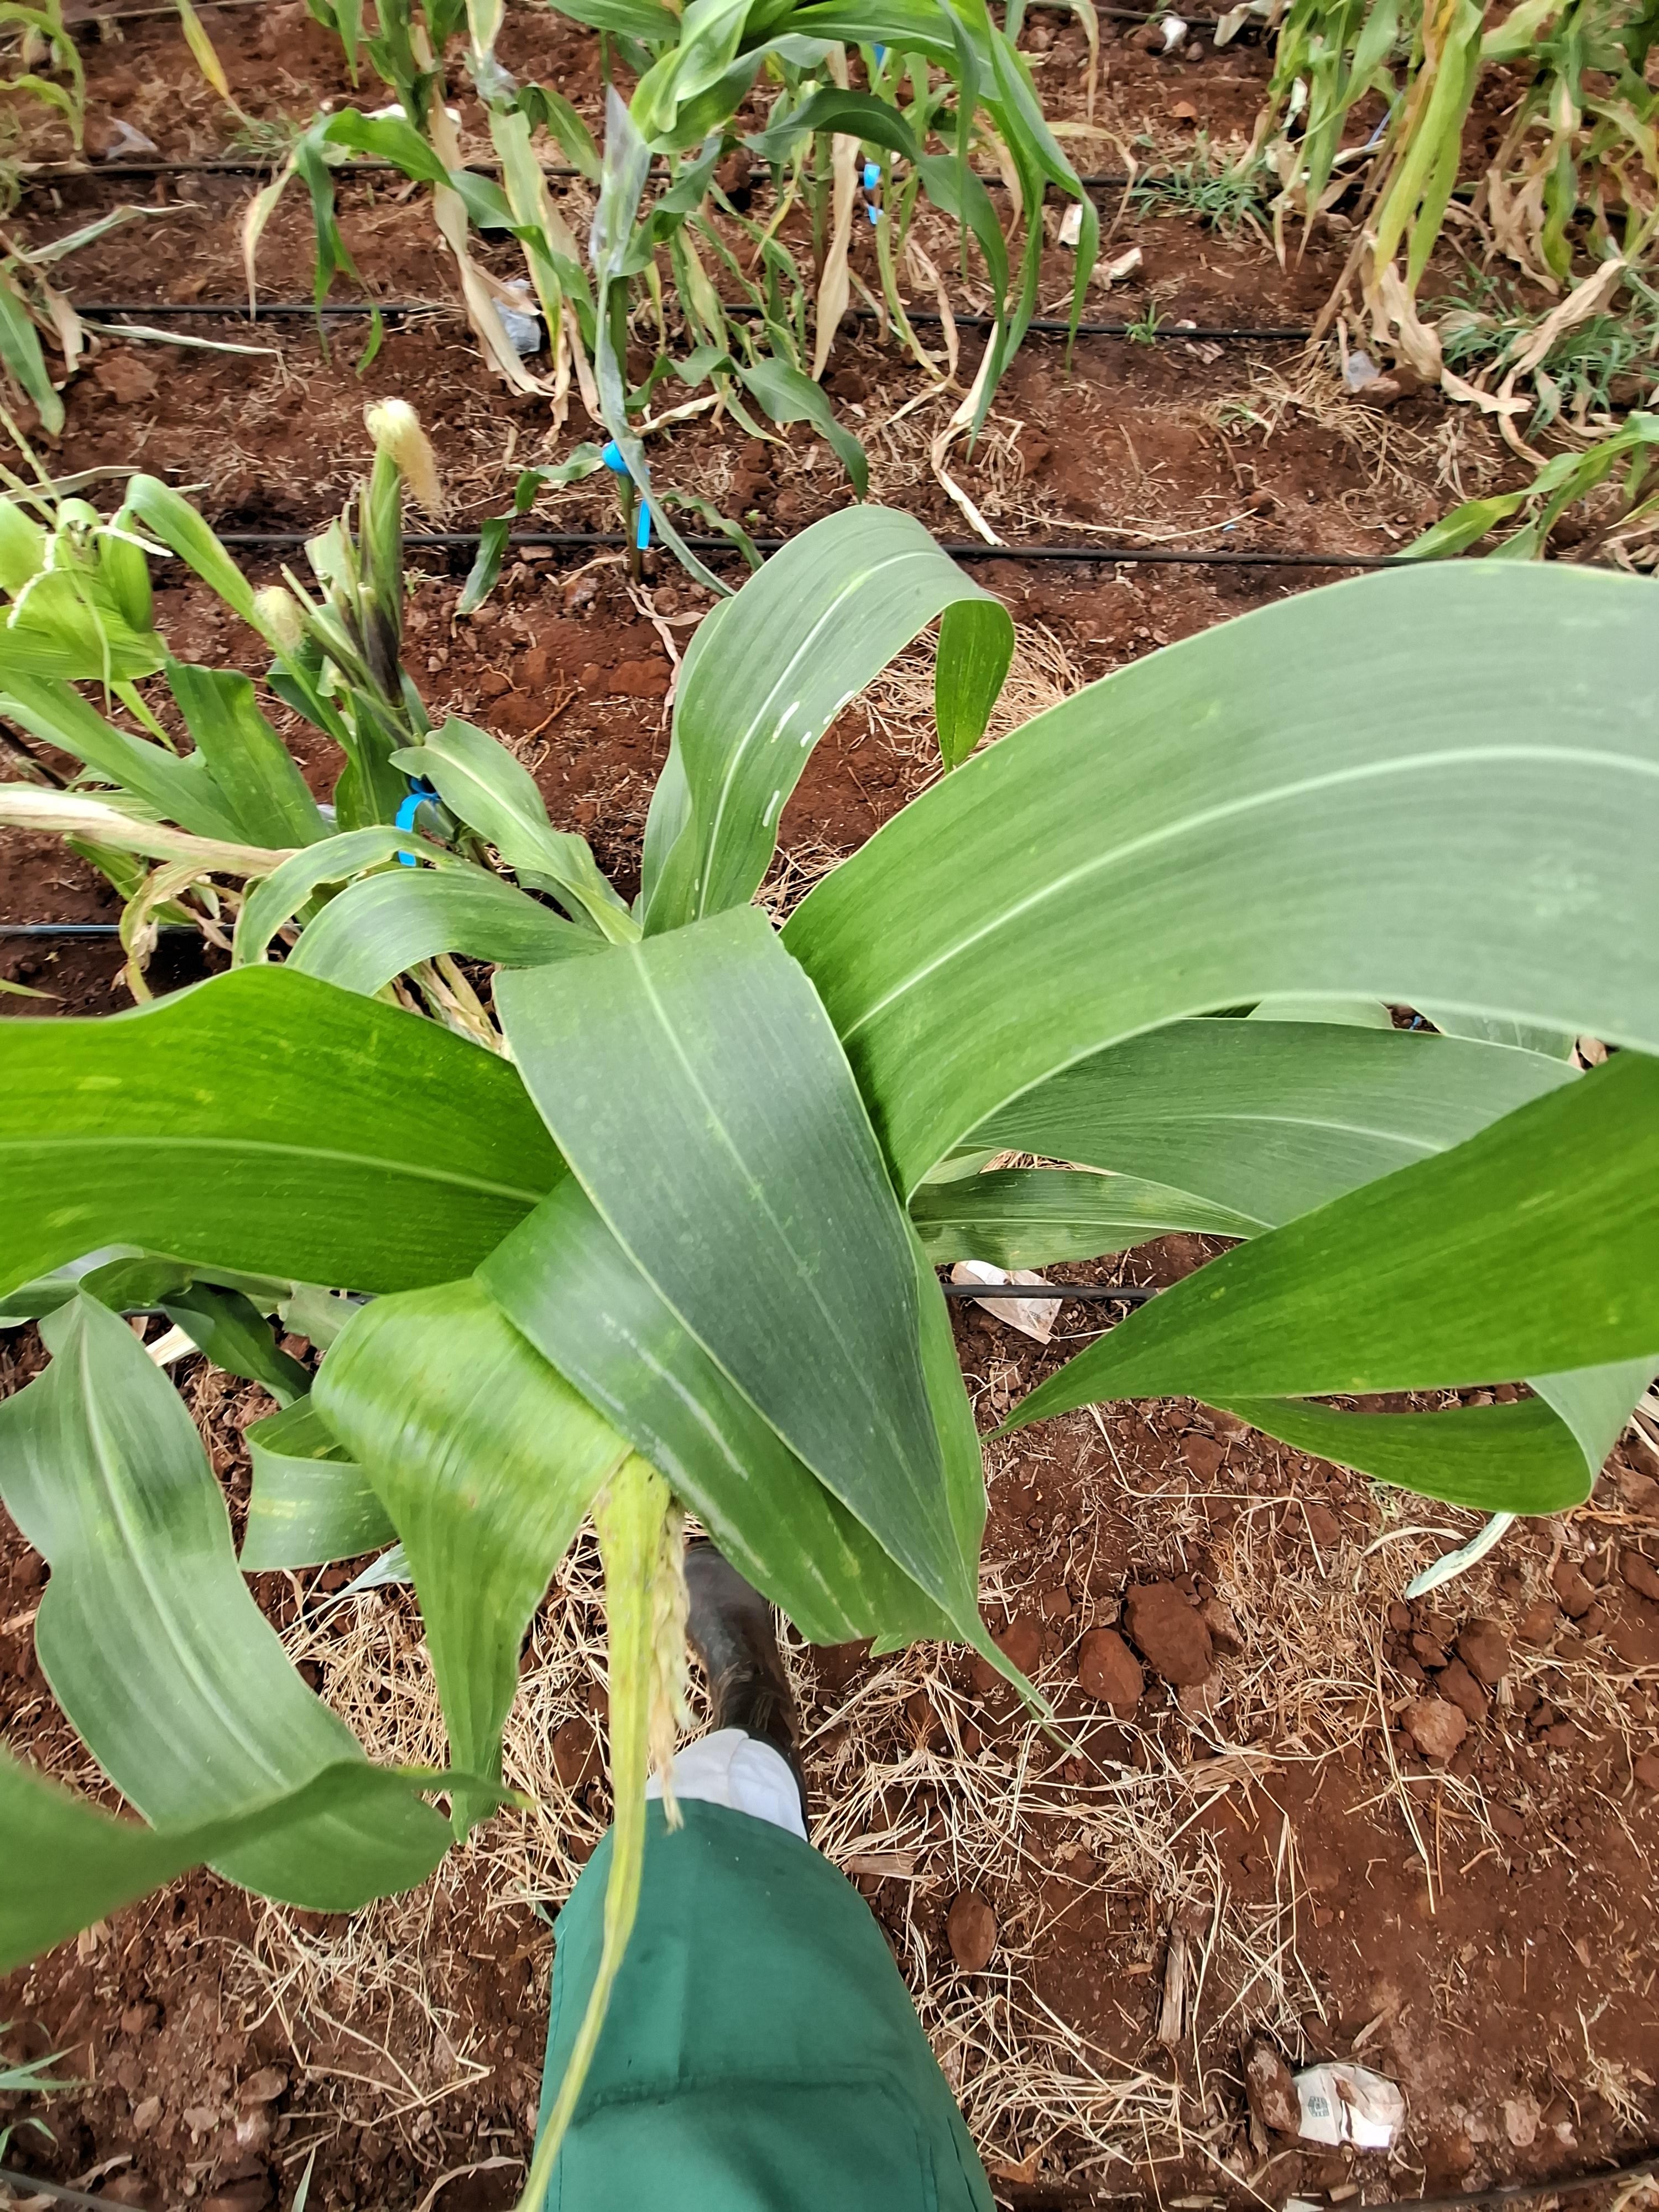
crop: maize
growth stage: flowering
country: Kenya
